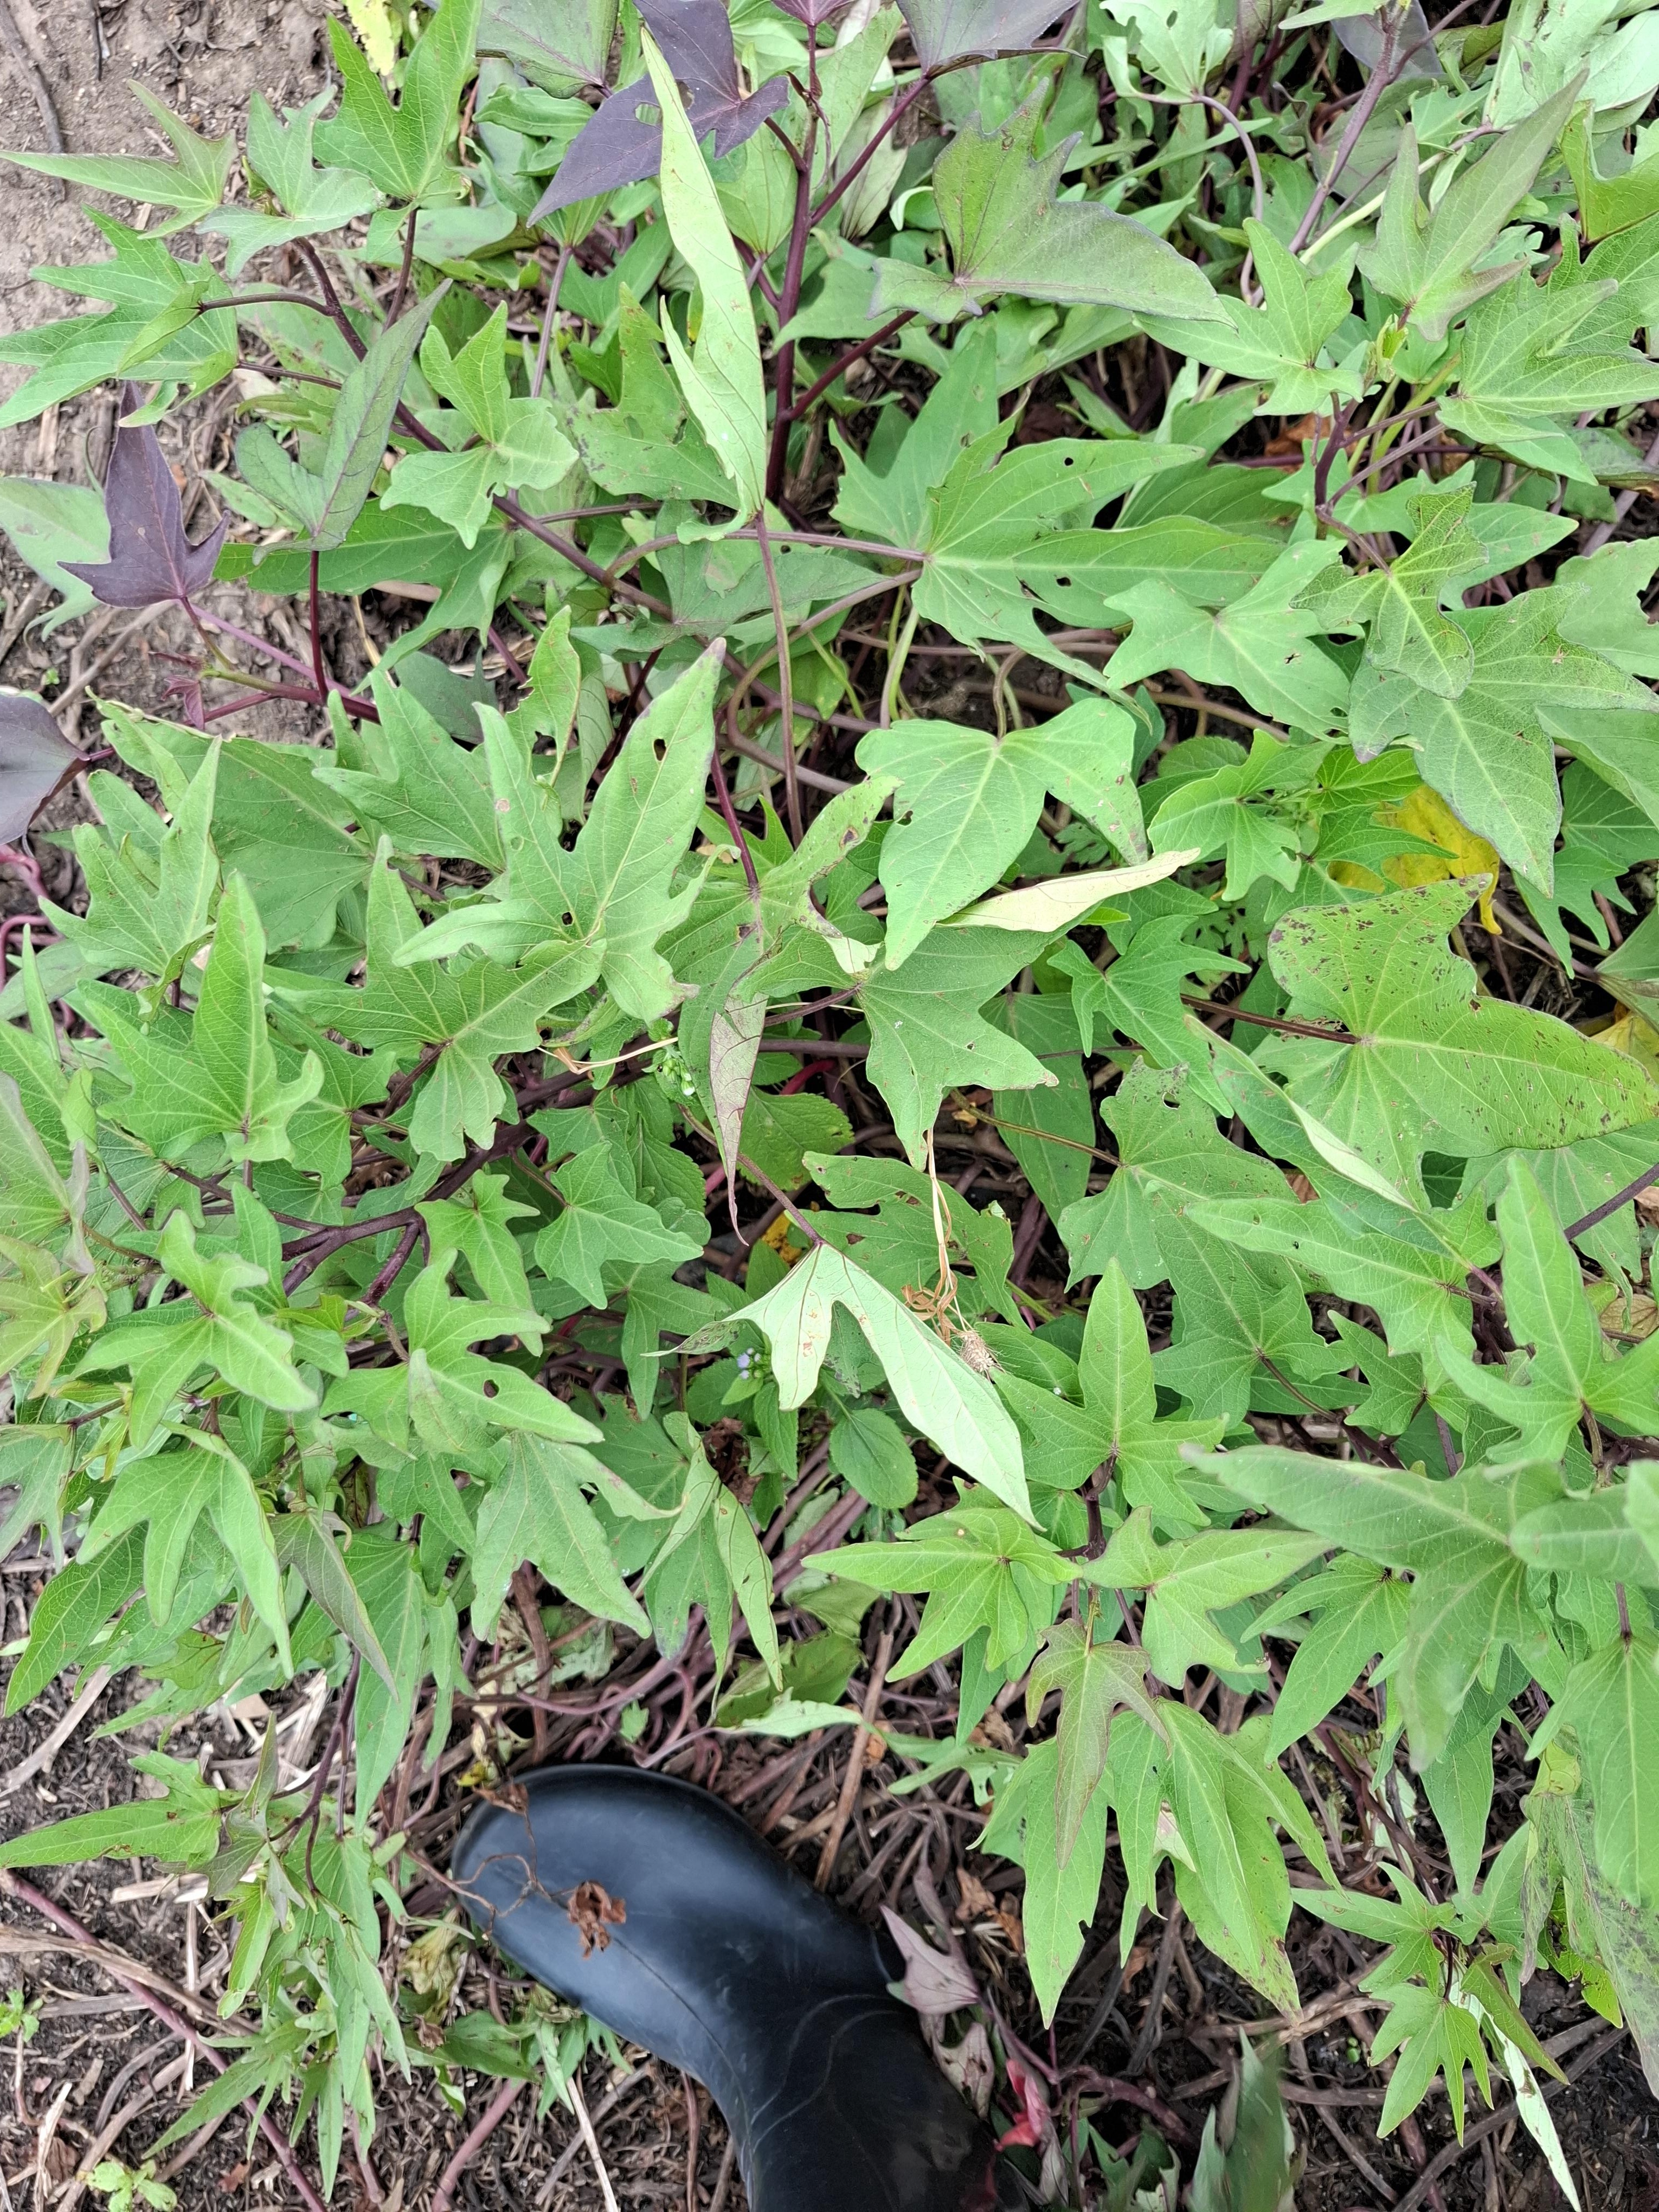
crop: sweet potato
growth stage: flowering
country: Tanzania
